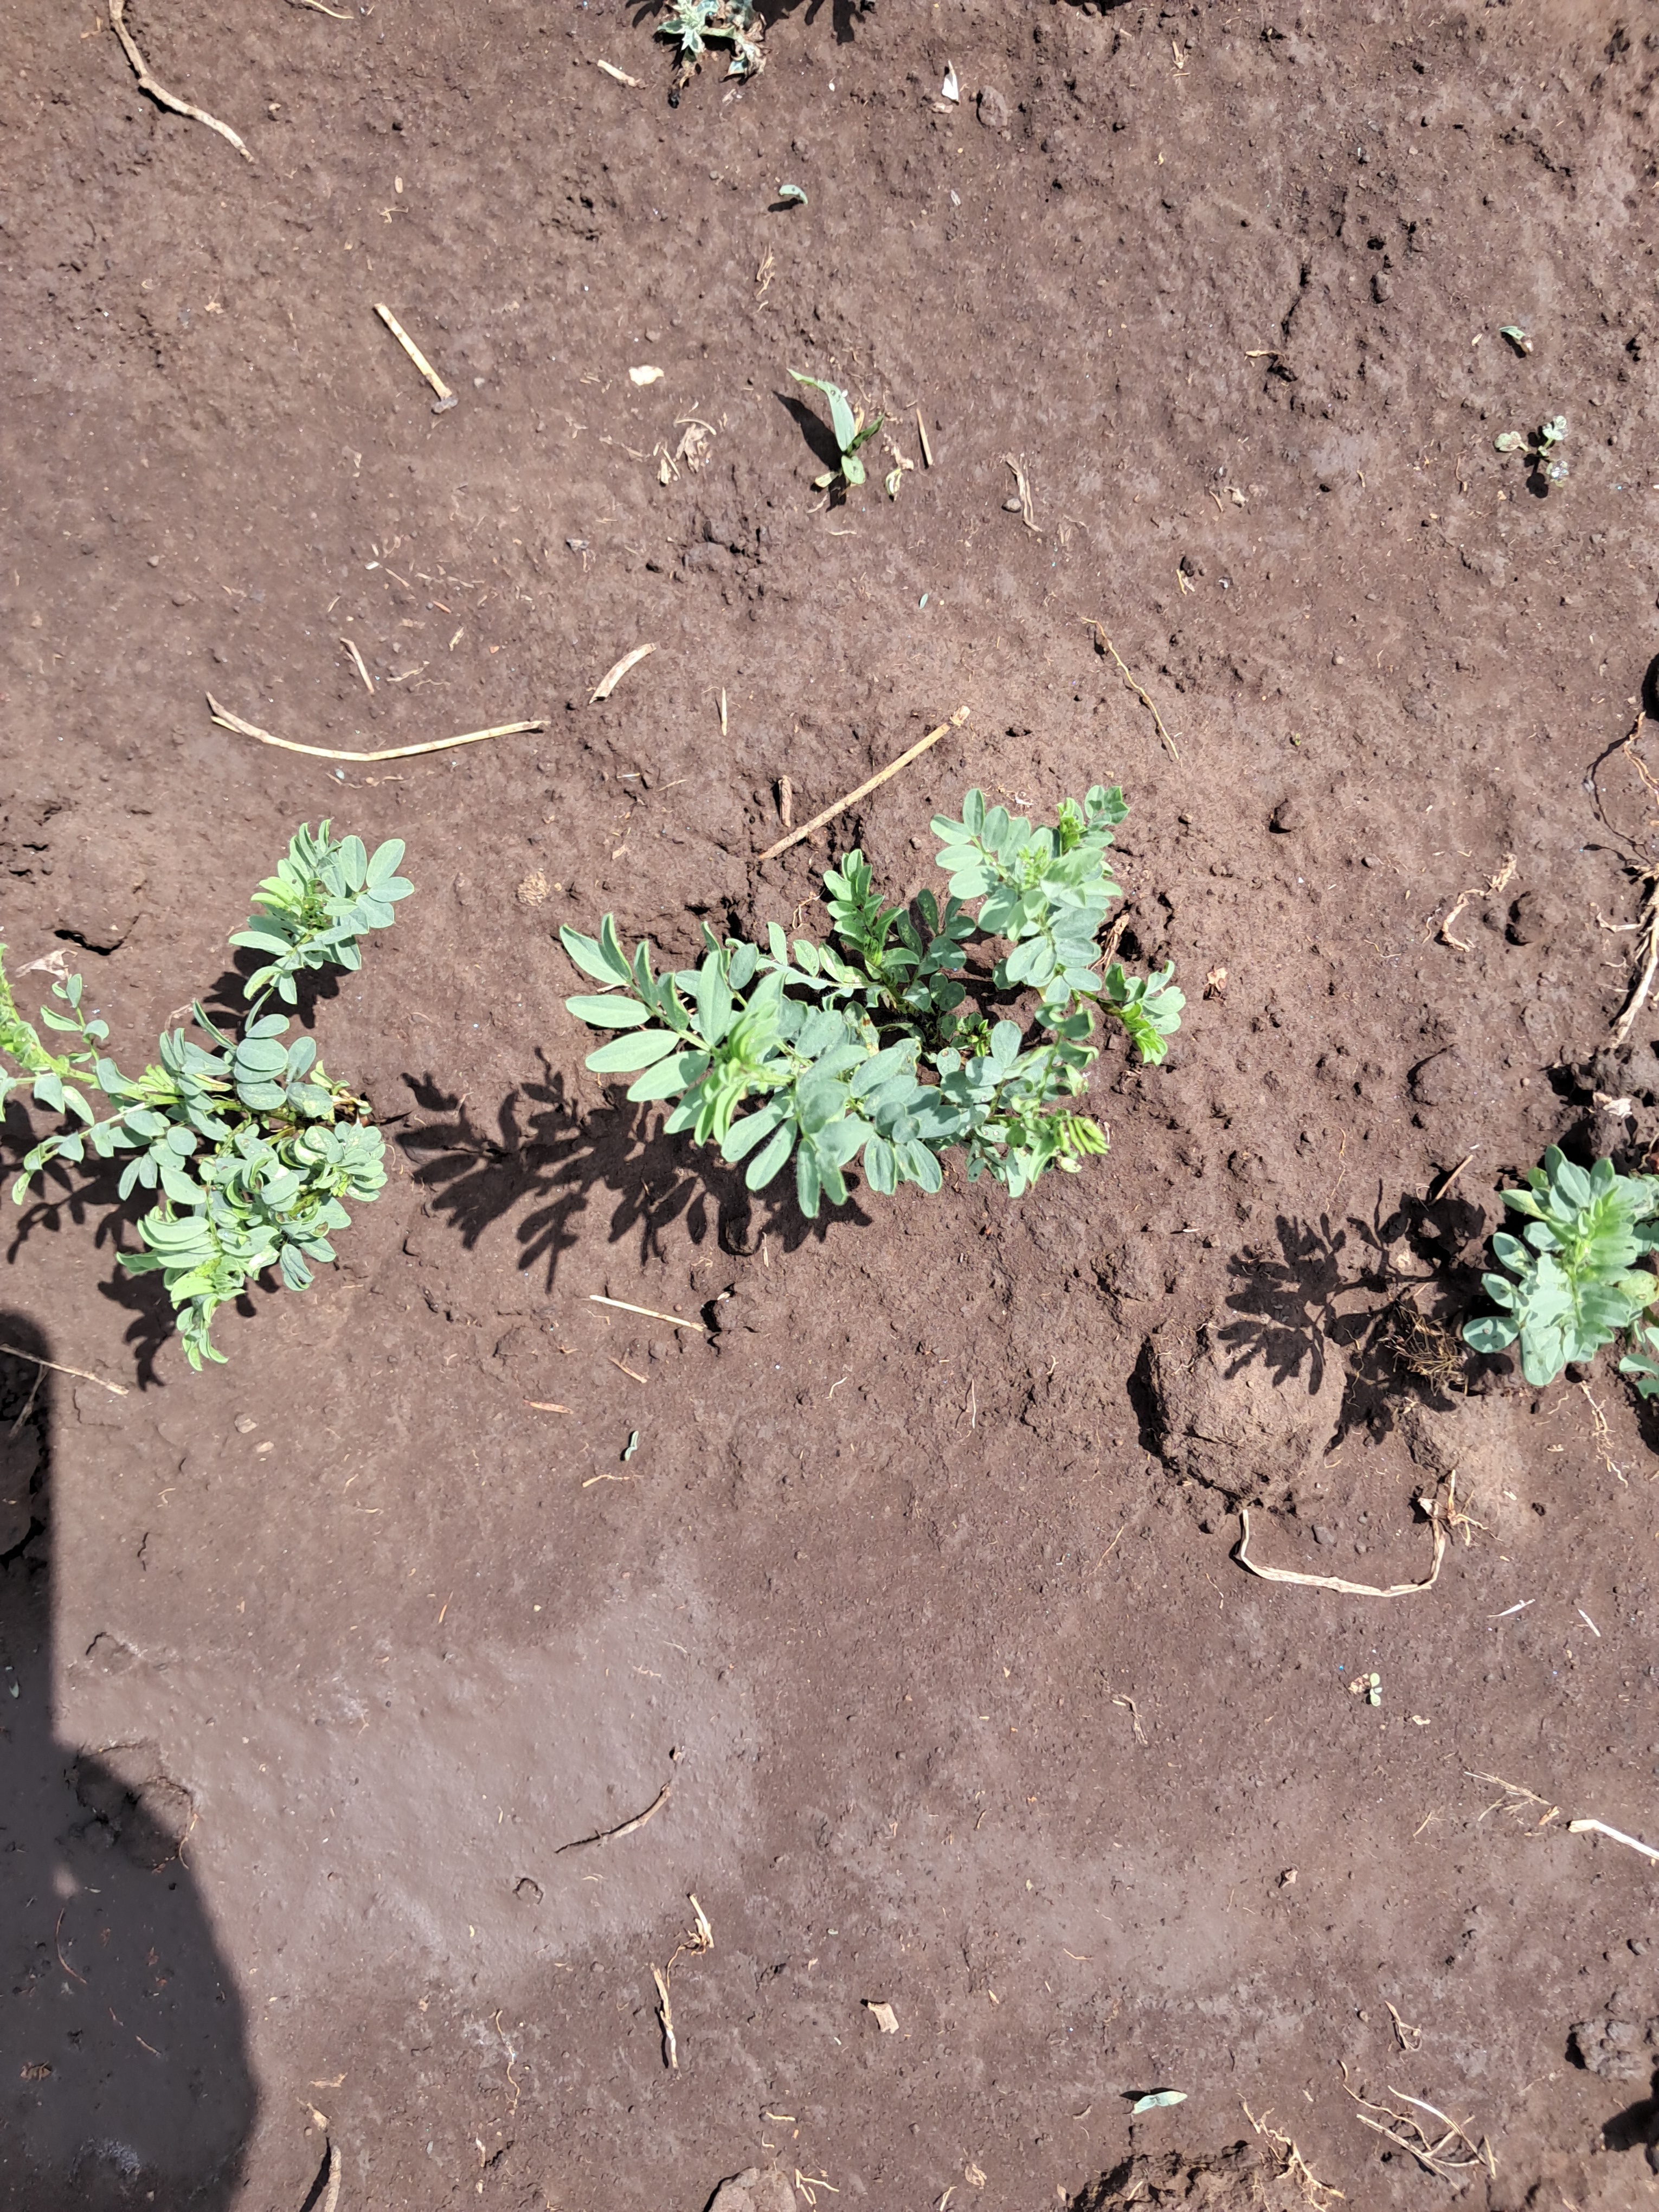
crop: lentil
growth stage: vegetative
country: Tanzania
